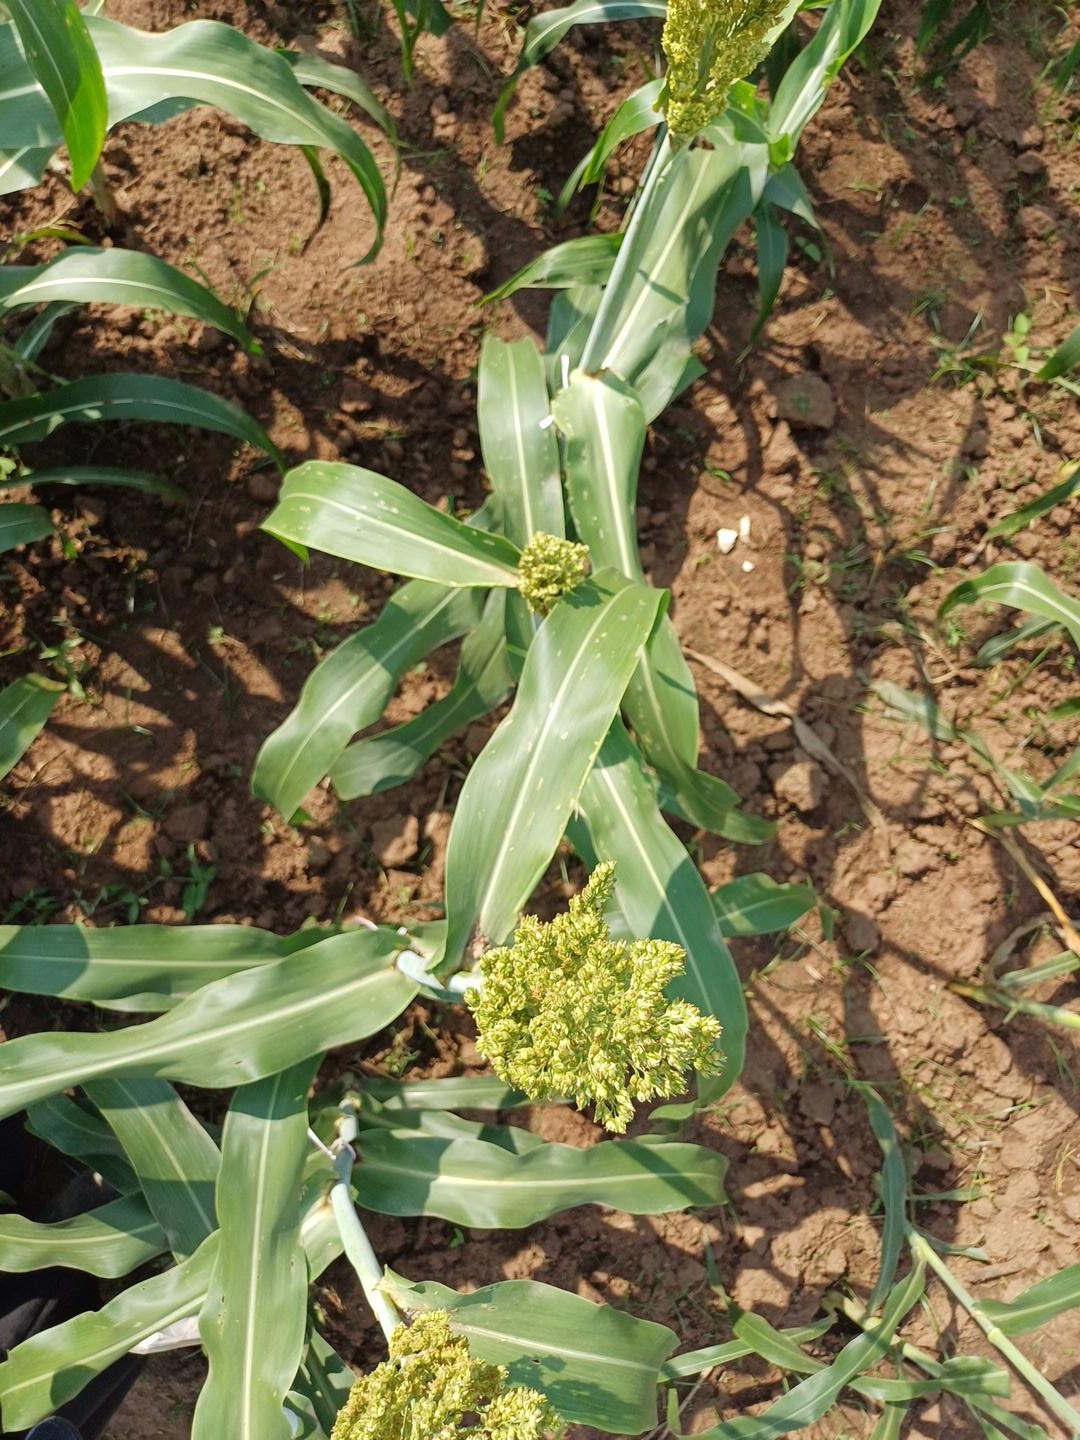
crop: sorghum
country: Kenya
